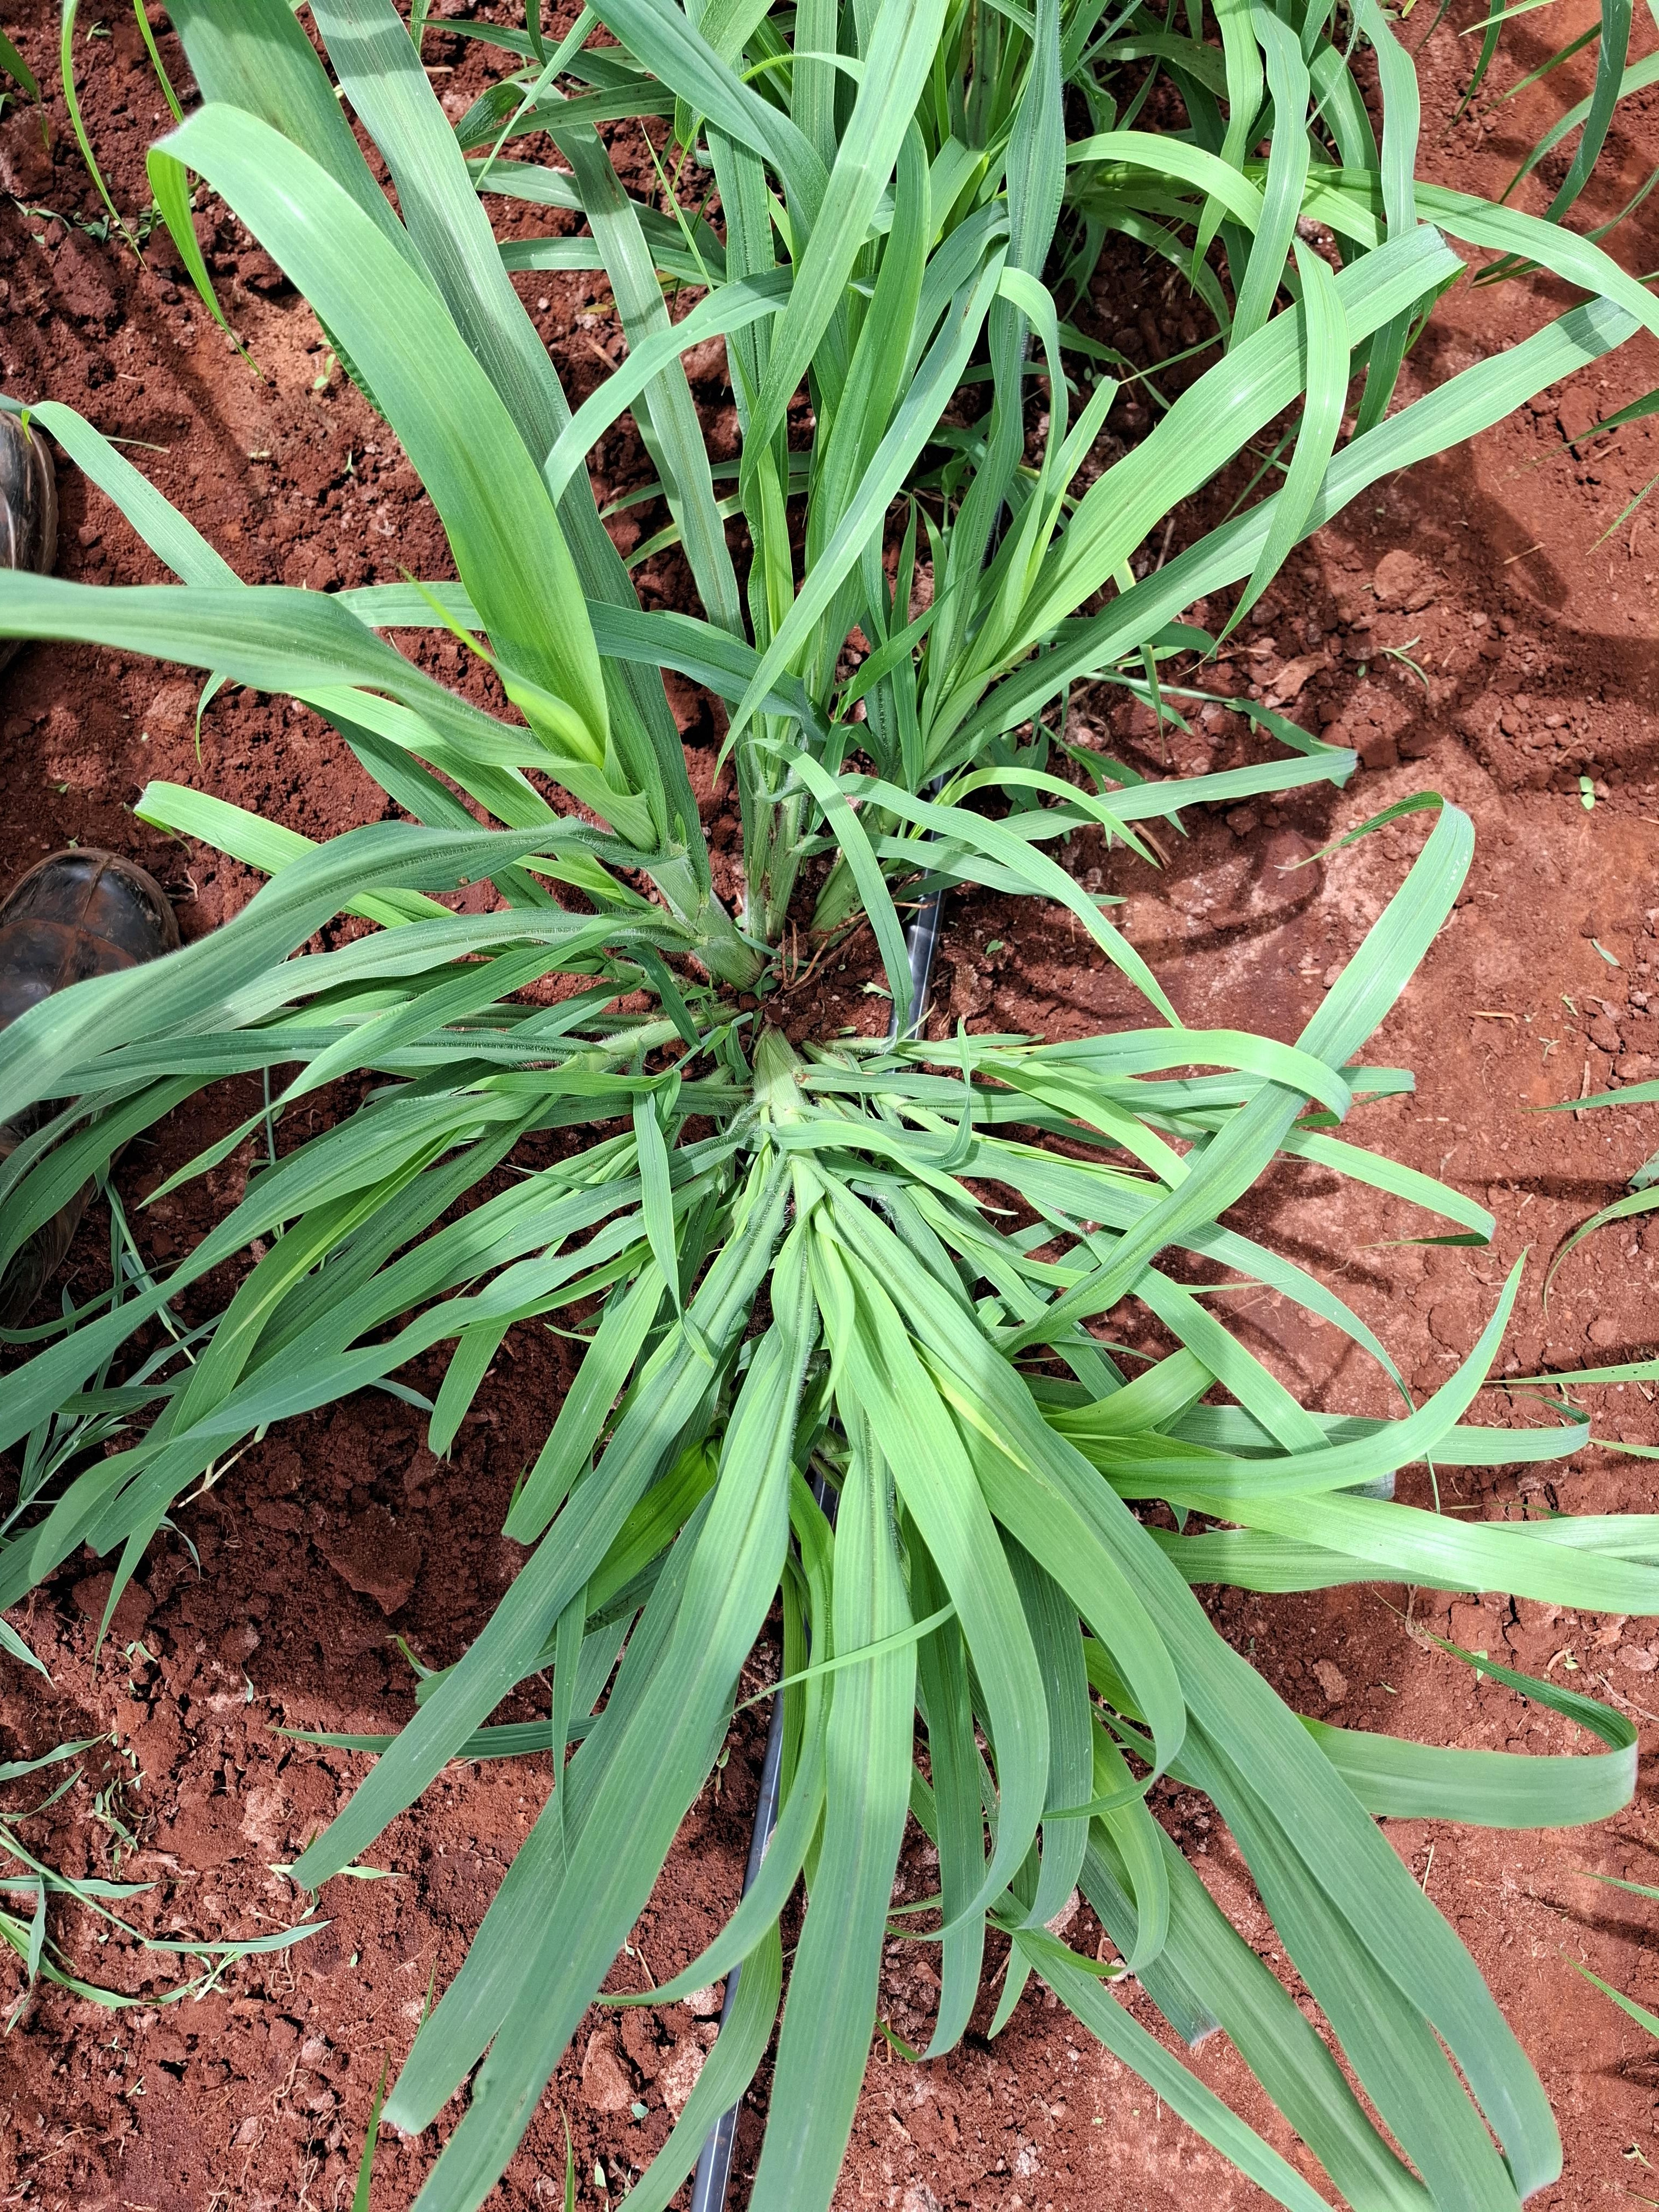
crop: pearl millet
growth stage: elongation stem
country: Kenya
